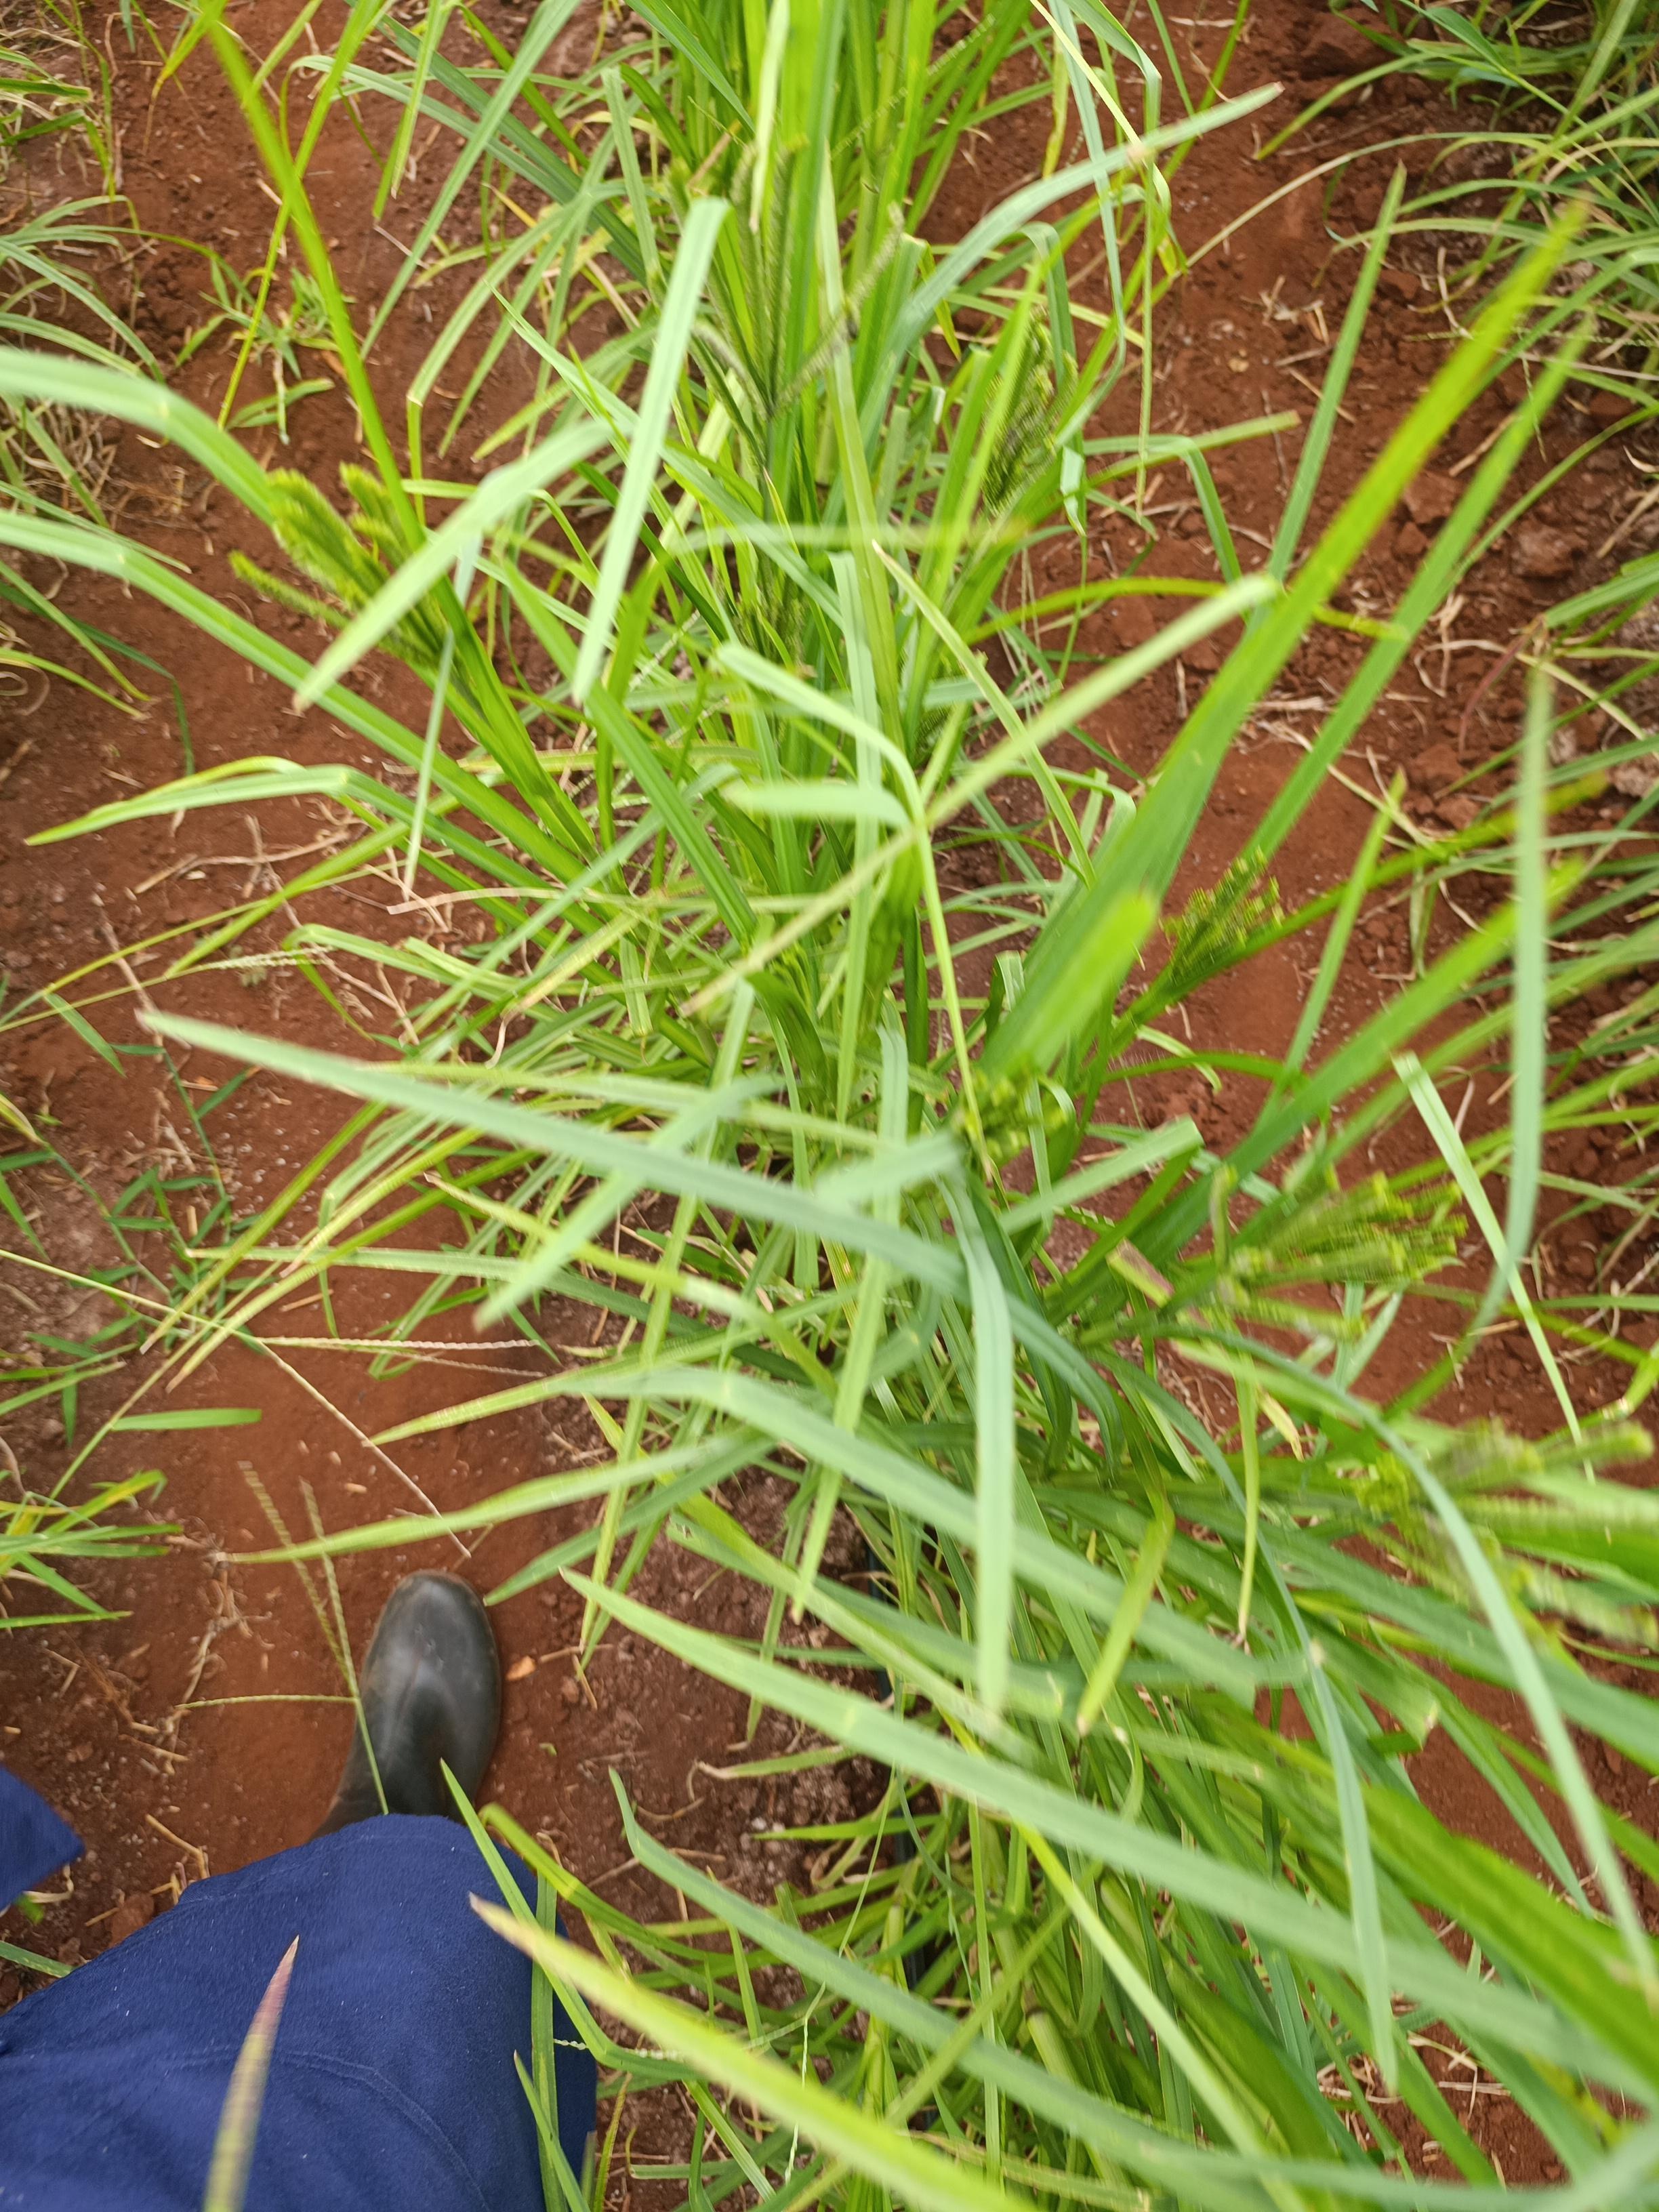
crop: finger millet
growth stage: flowering
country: Kenya
